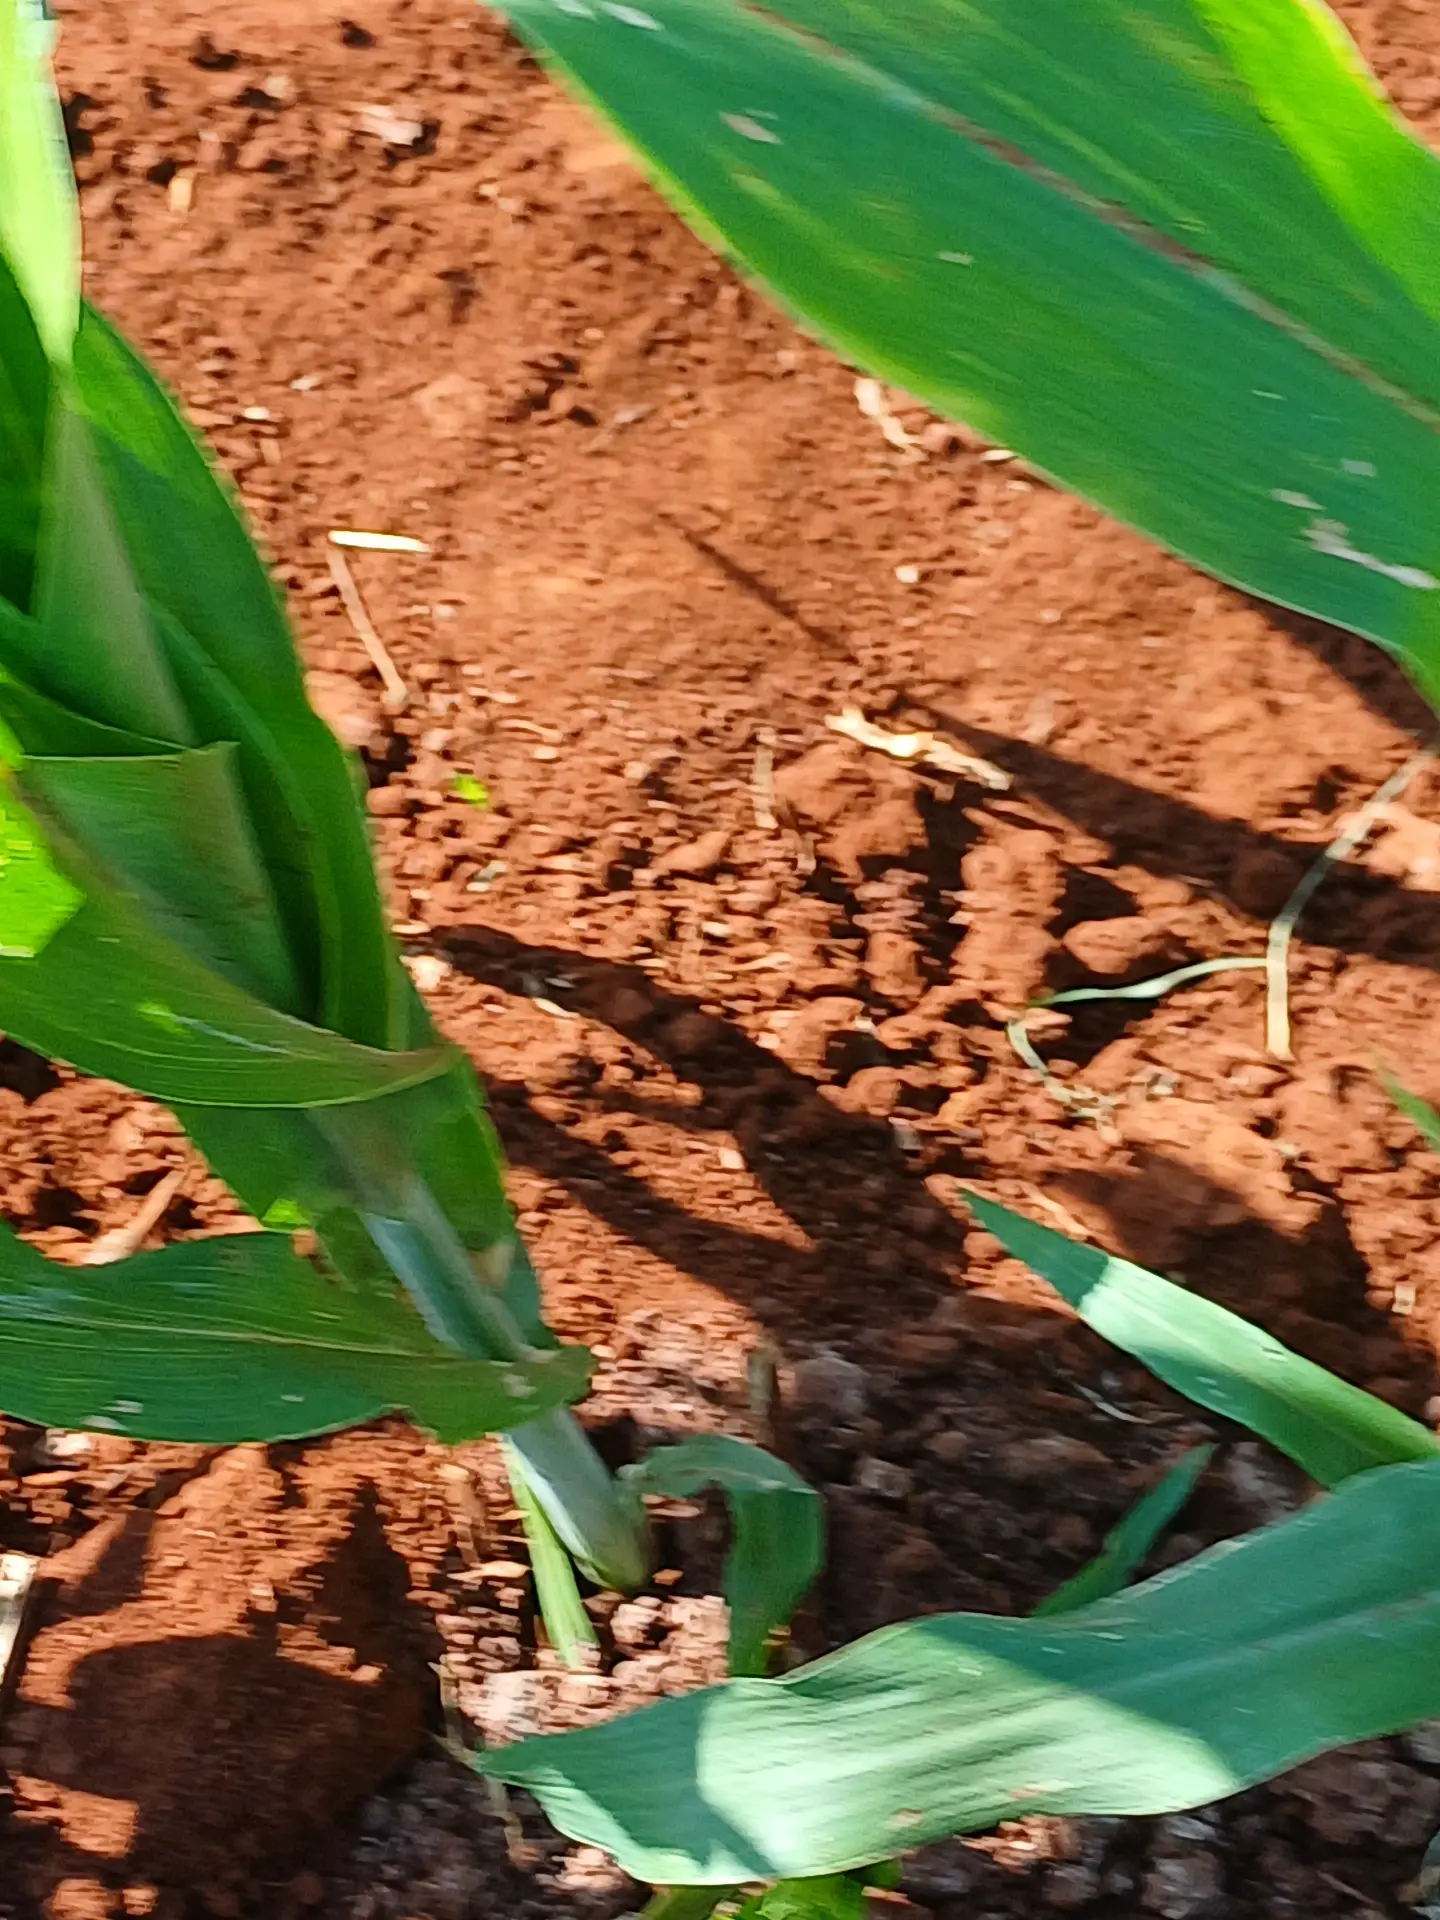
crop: sorghum
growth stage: vegetative
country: Kenya
